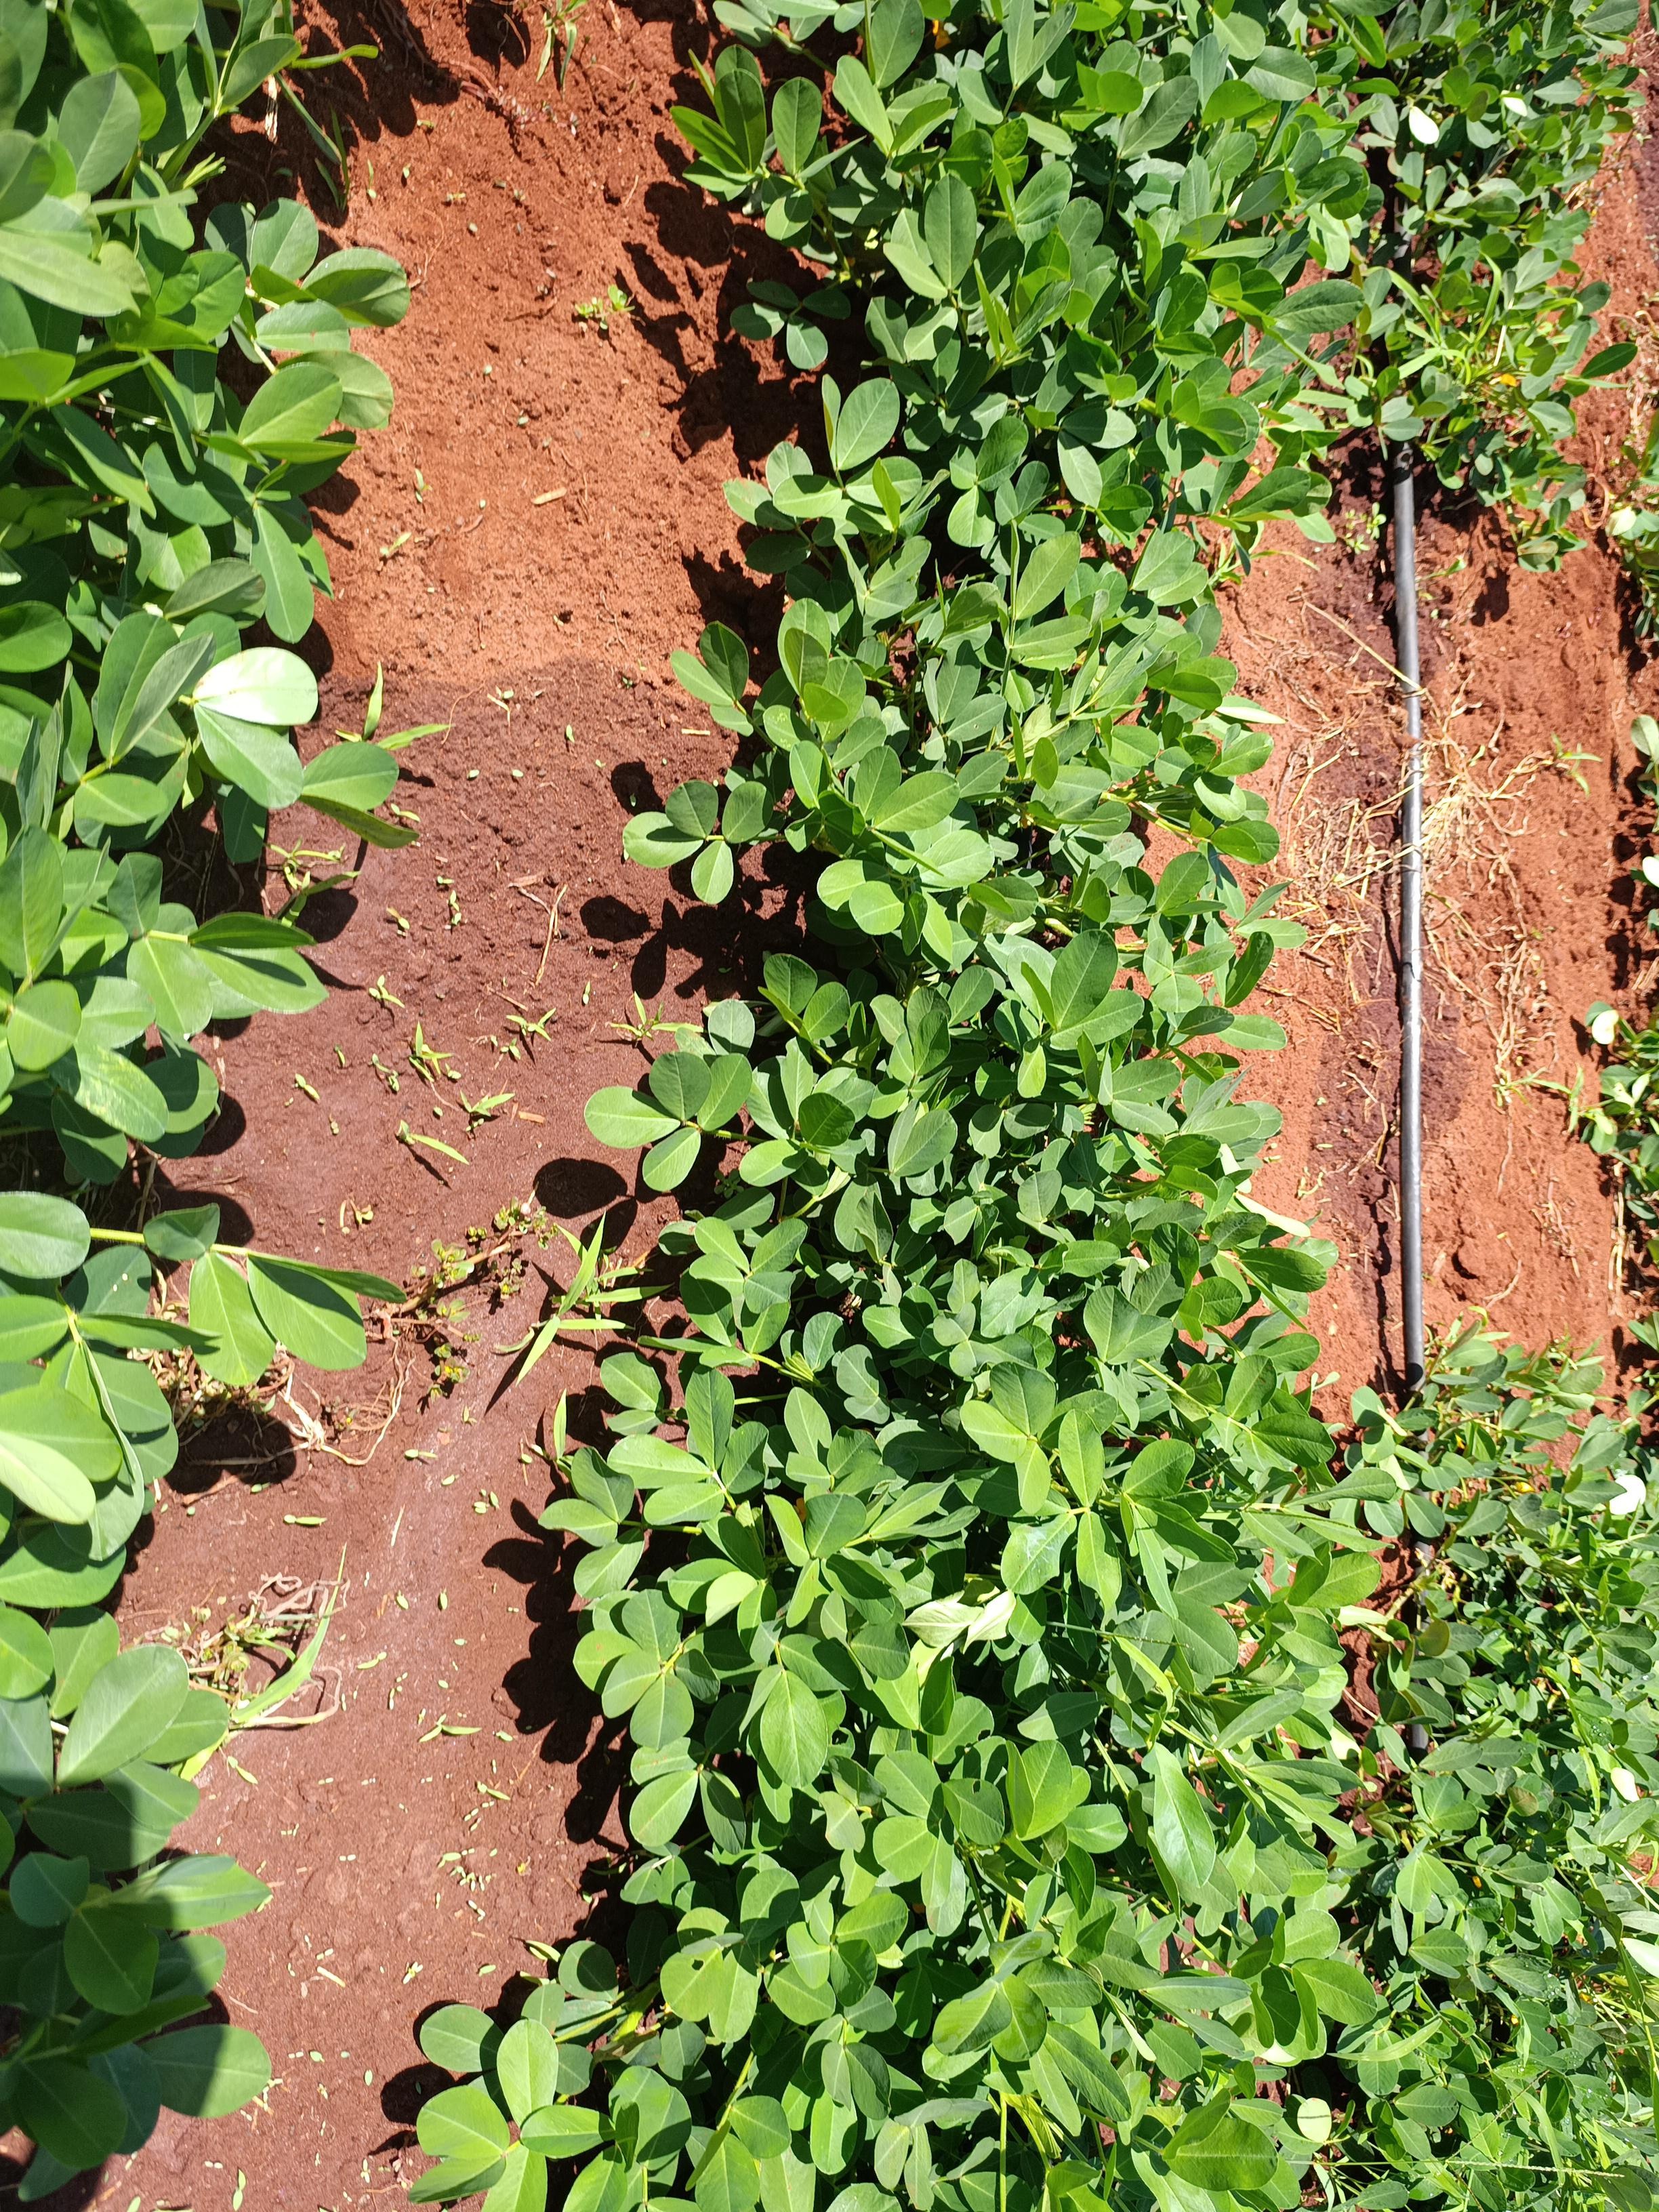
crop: groundnut
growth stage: flowering
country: Kenya
